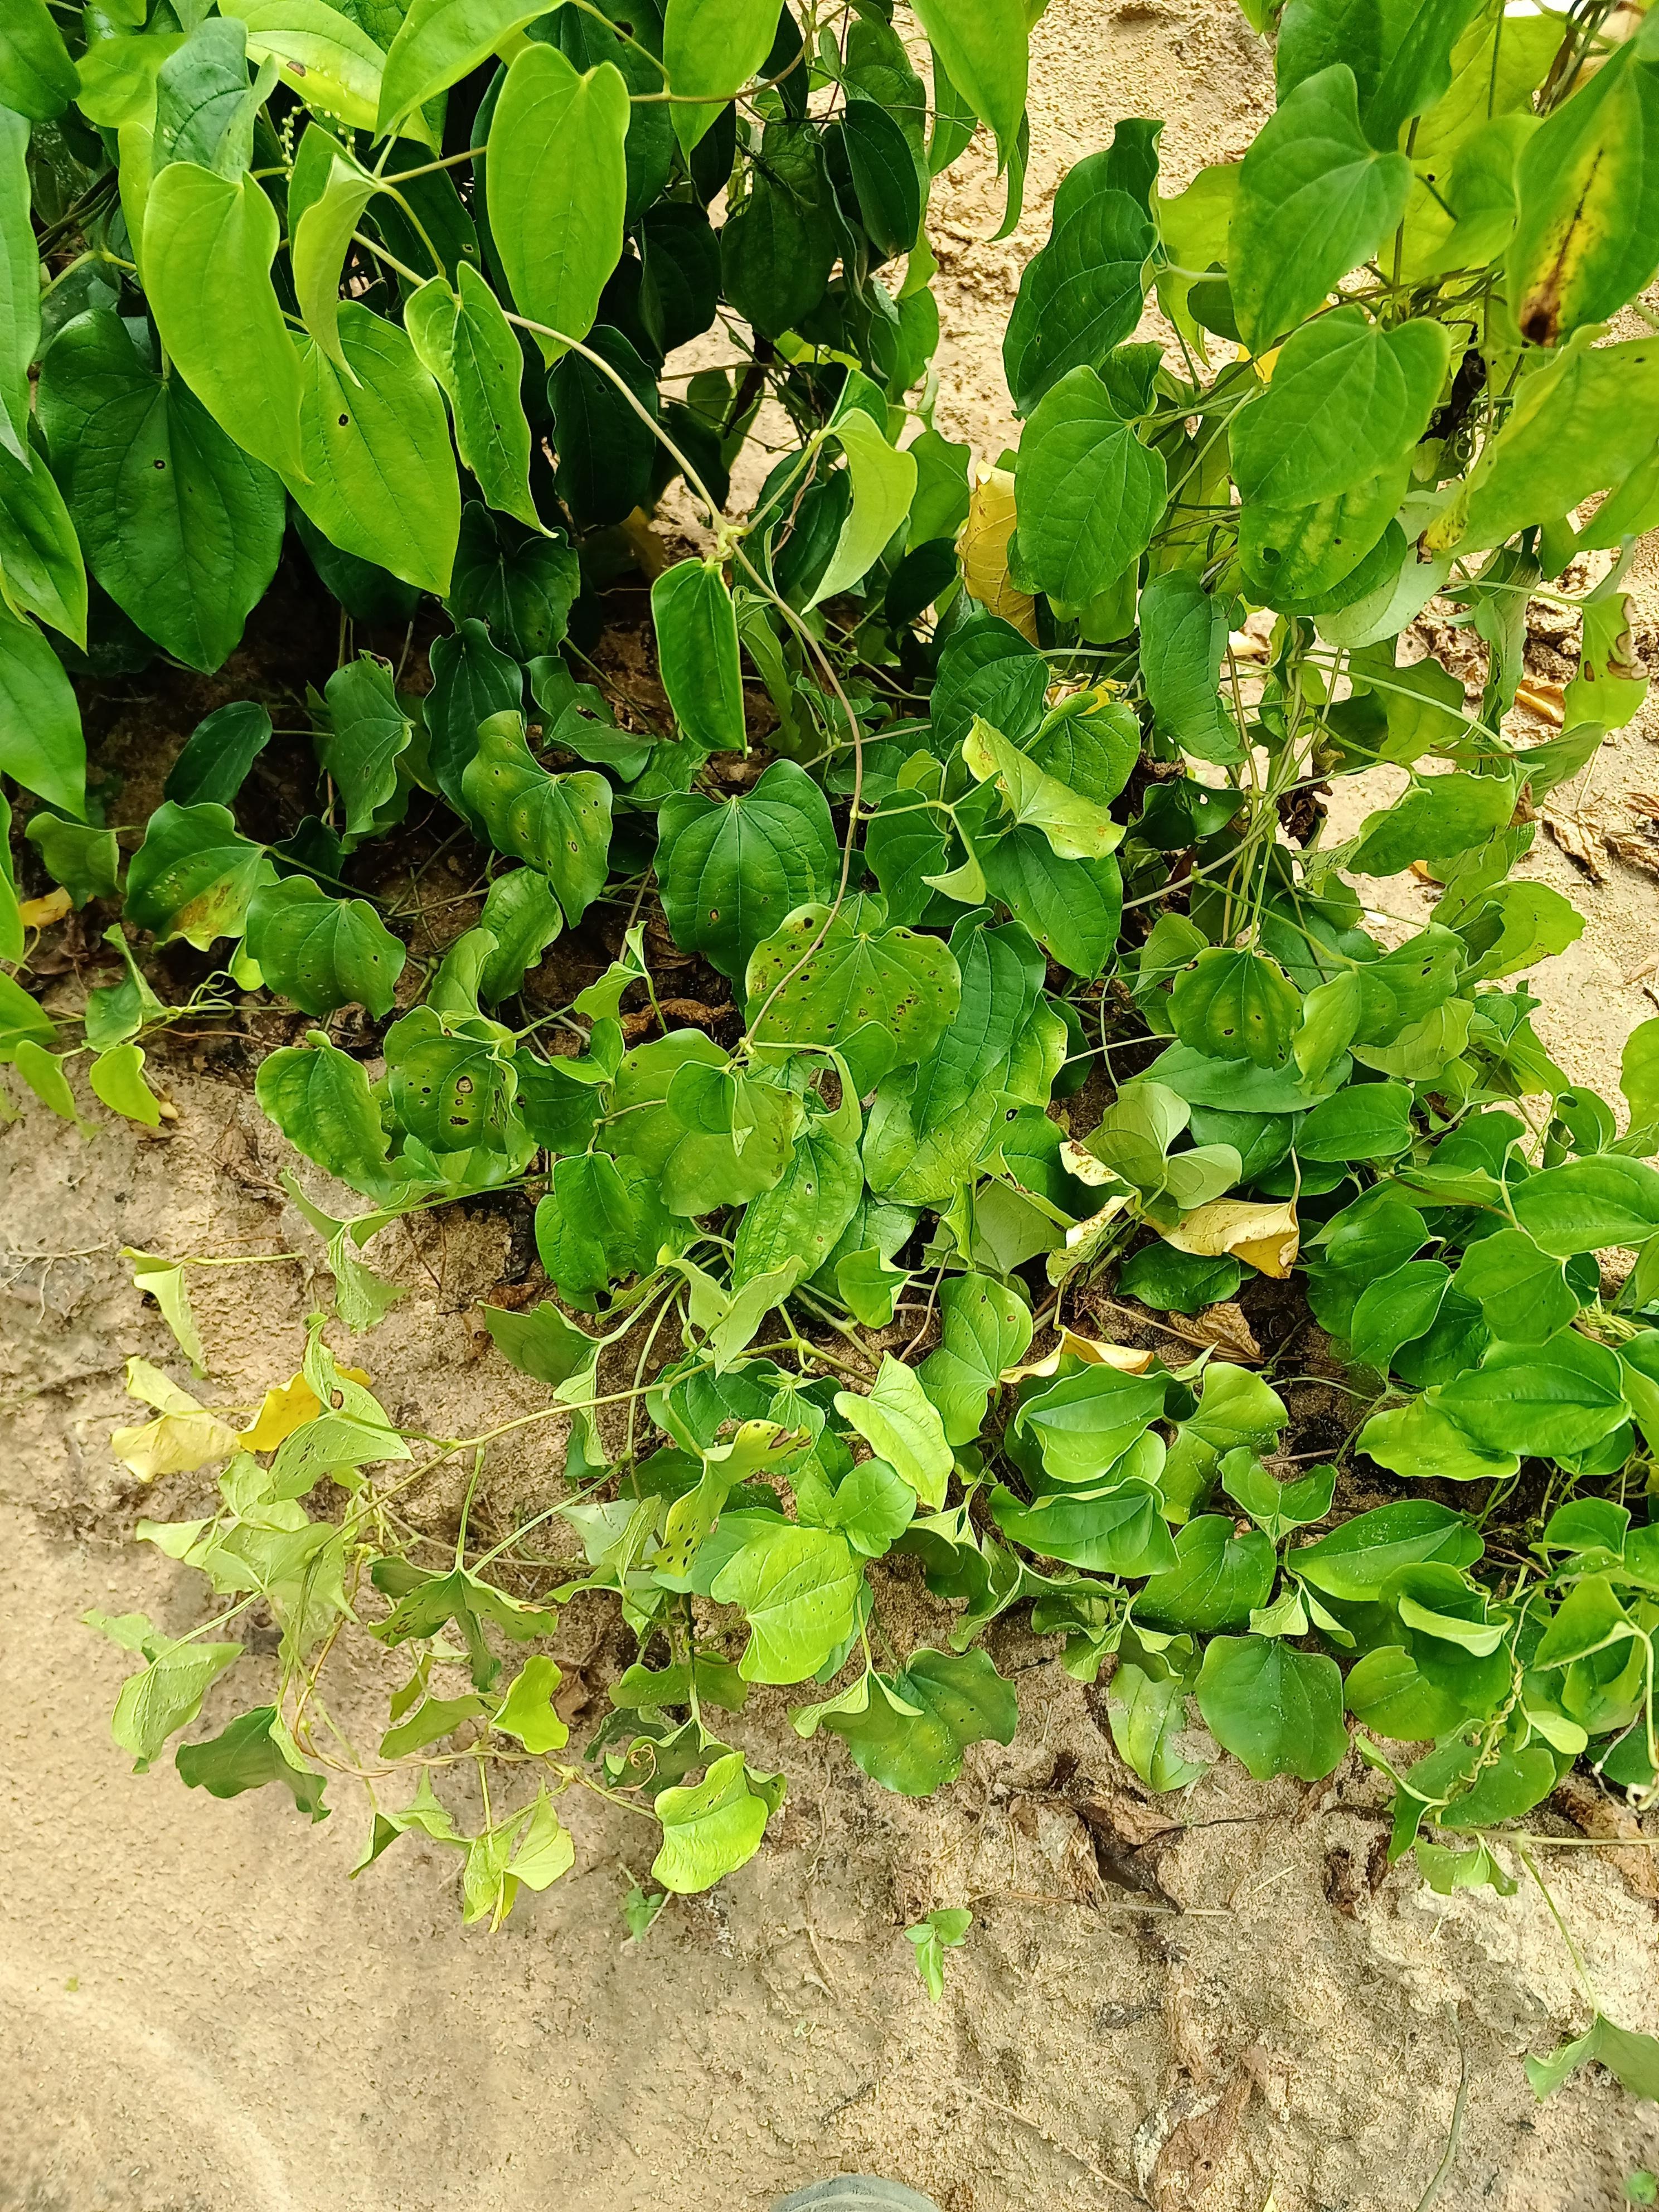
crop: yam
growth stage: vegetative
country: Nigeria
